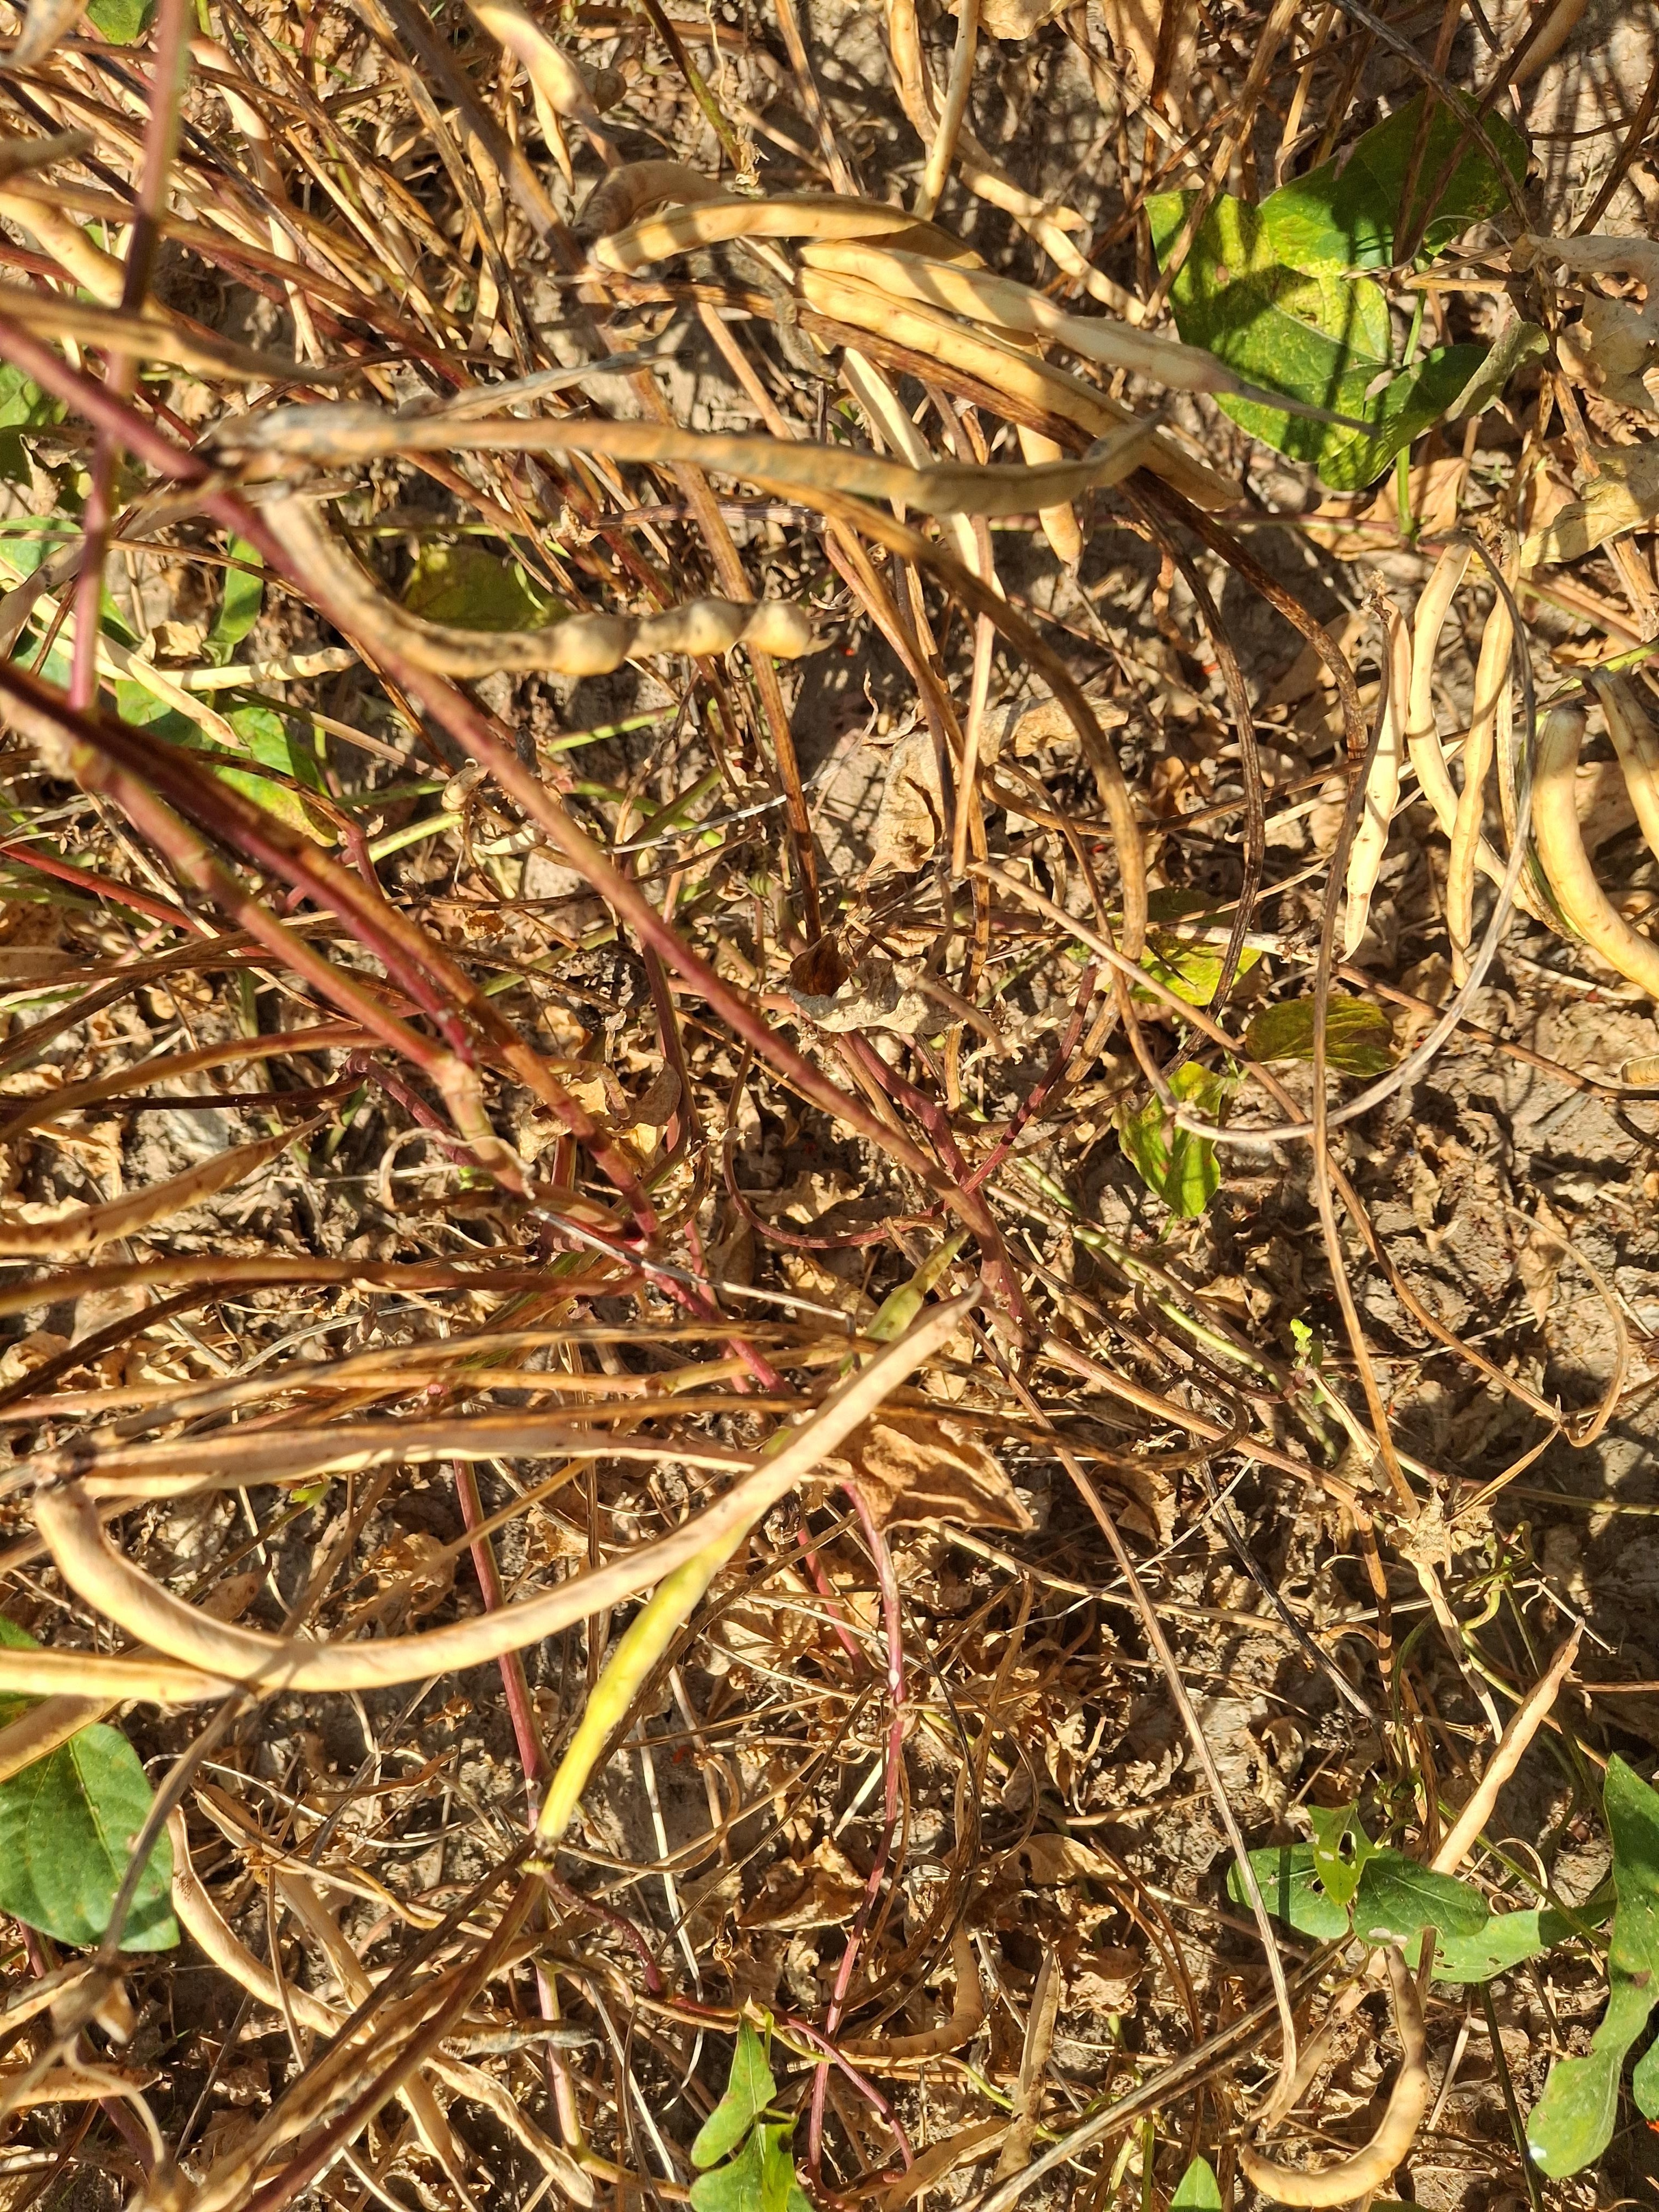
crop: cowpea
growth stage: maturity
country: Nigeria
